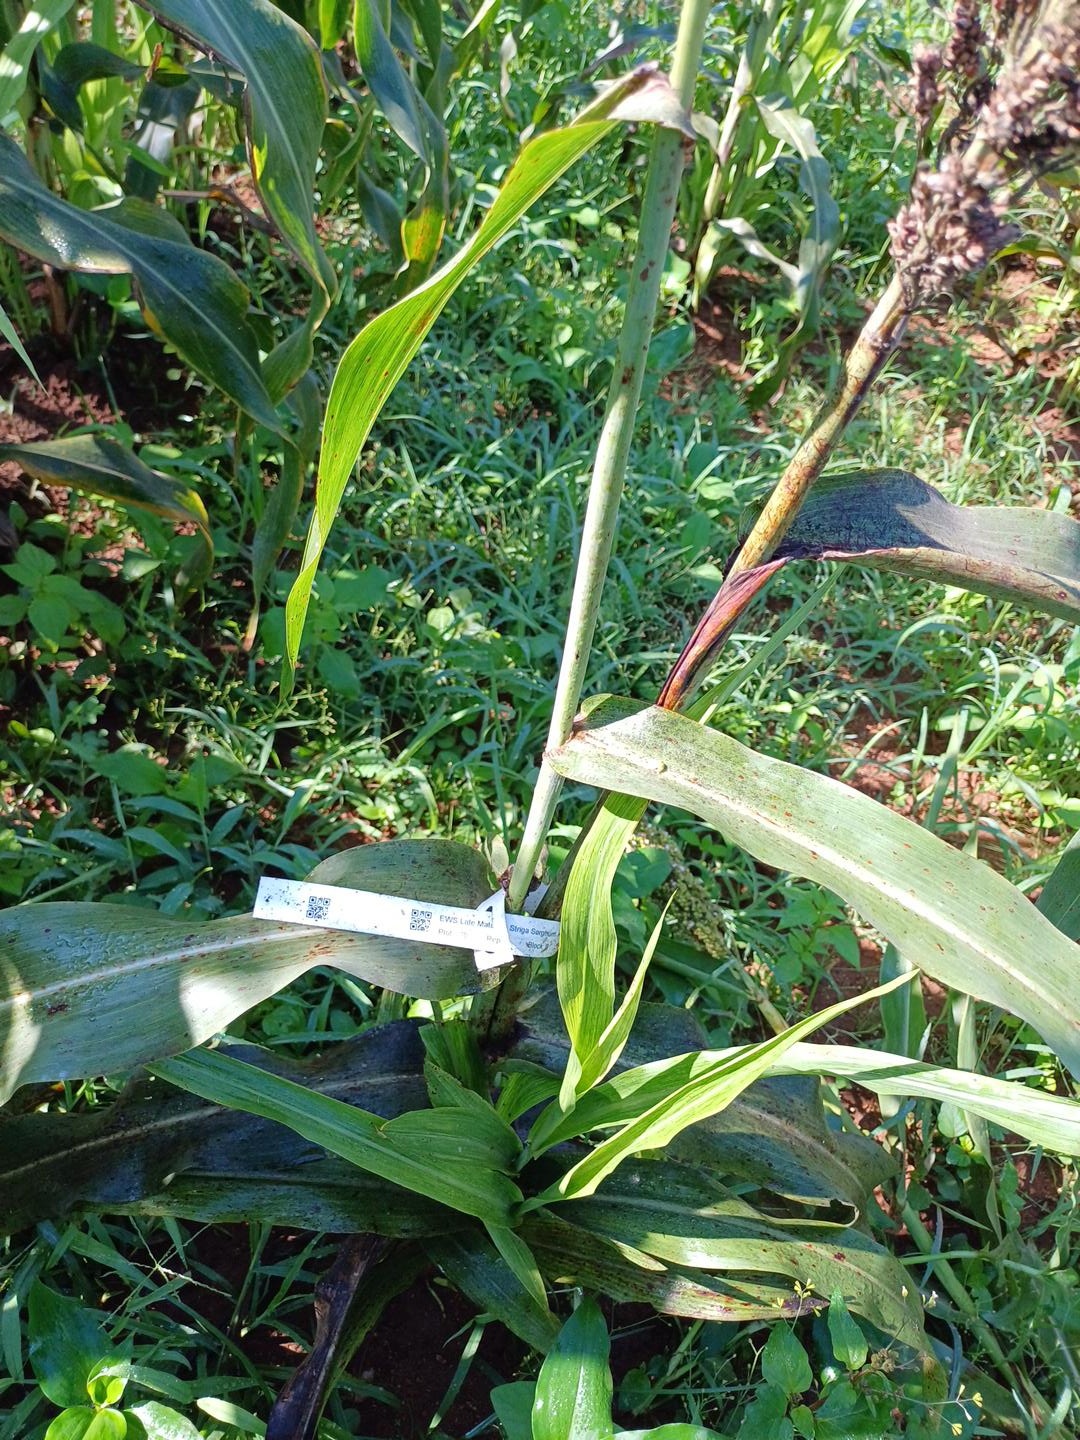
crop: sorghum
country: Kenya
